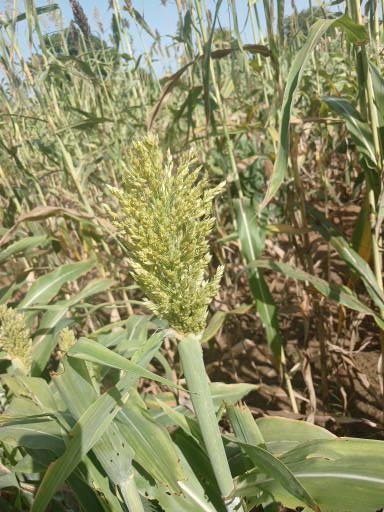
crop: sorghum
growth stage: flowering
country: Senegal
